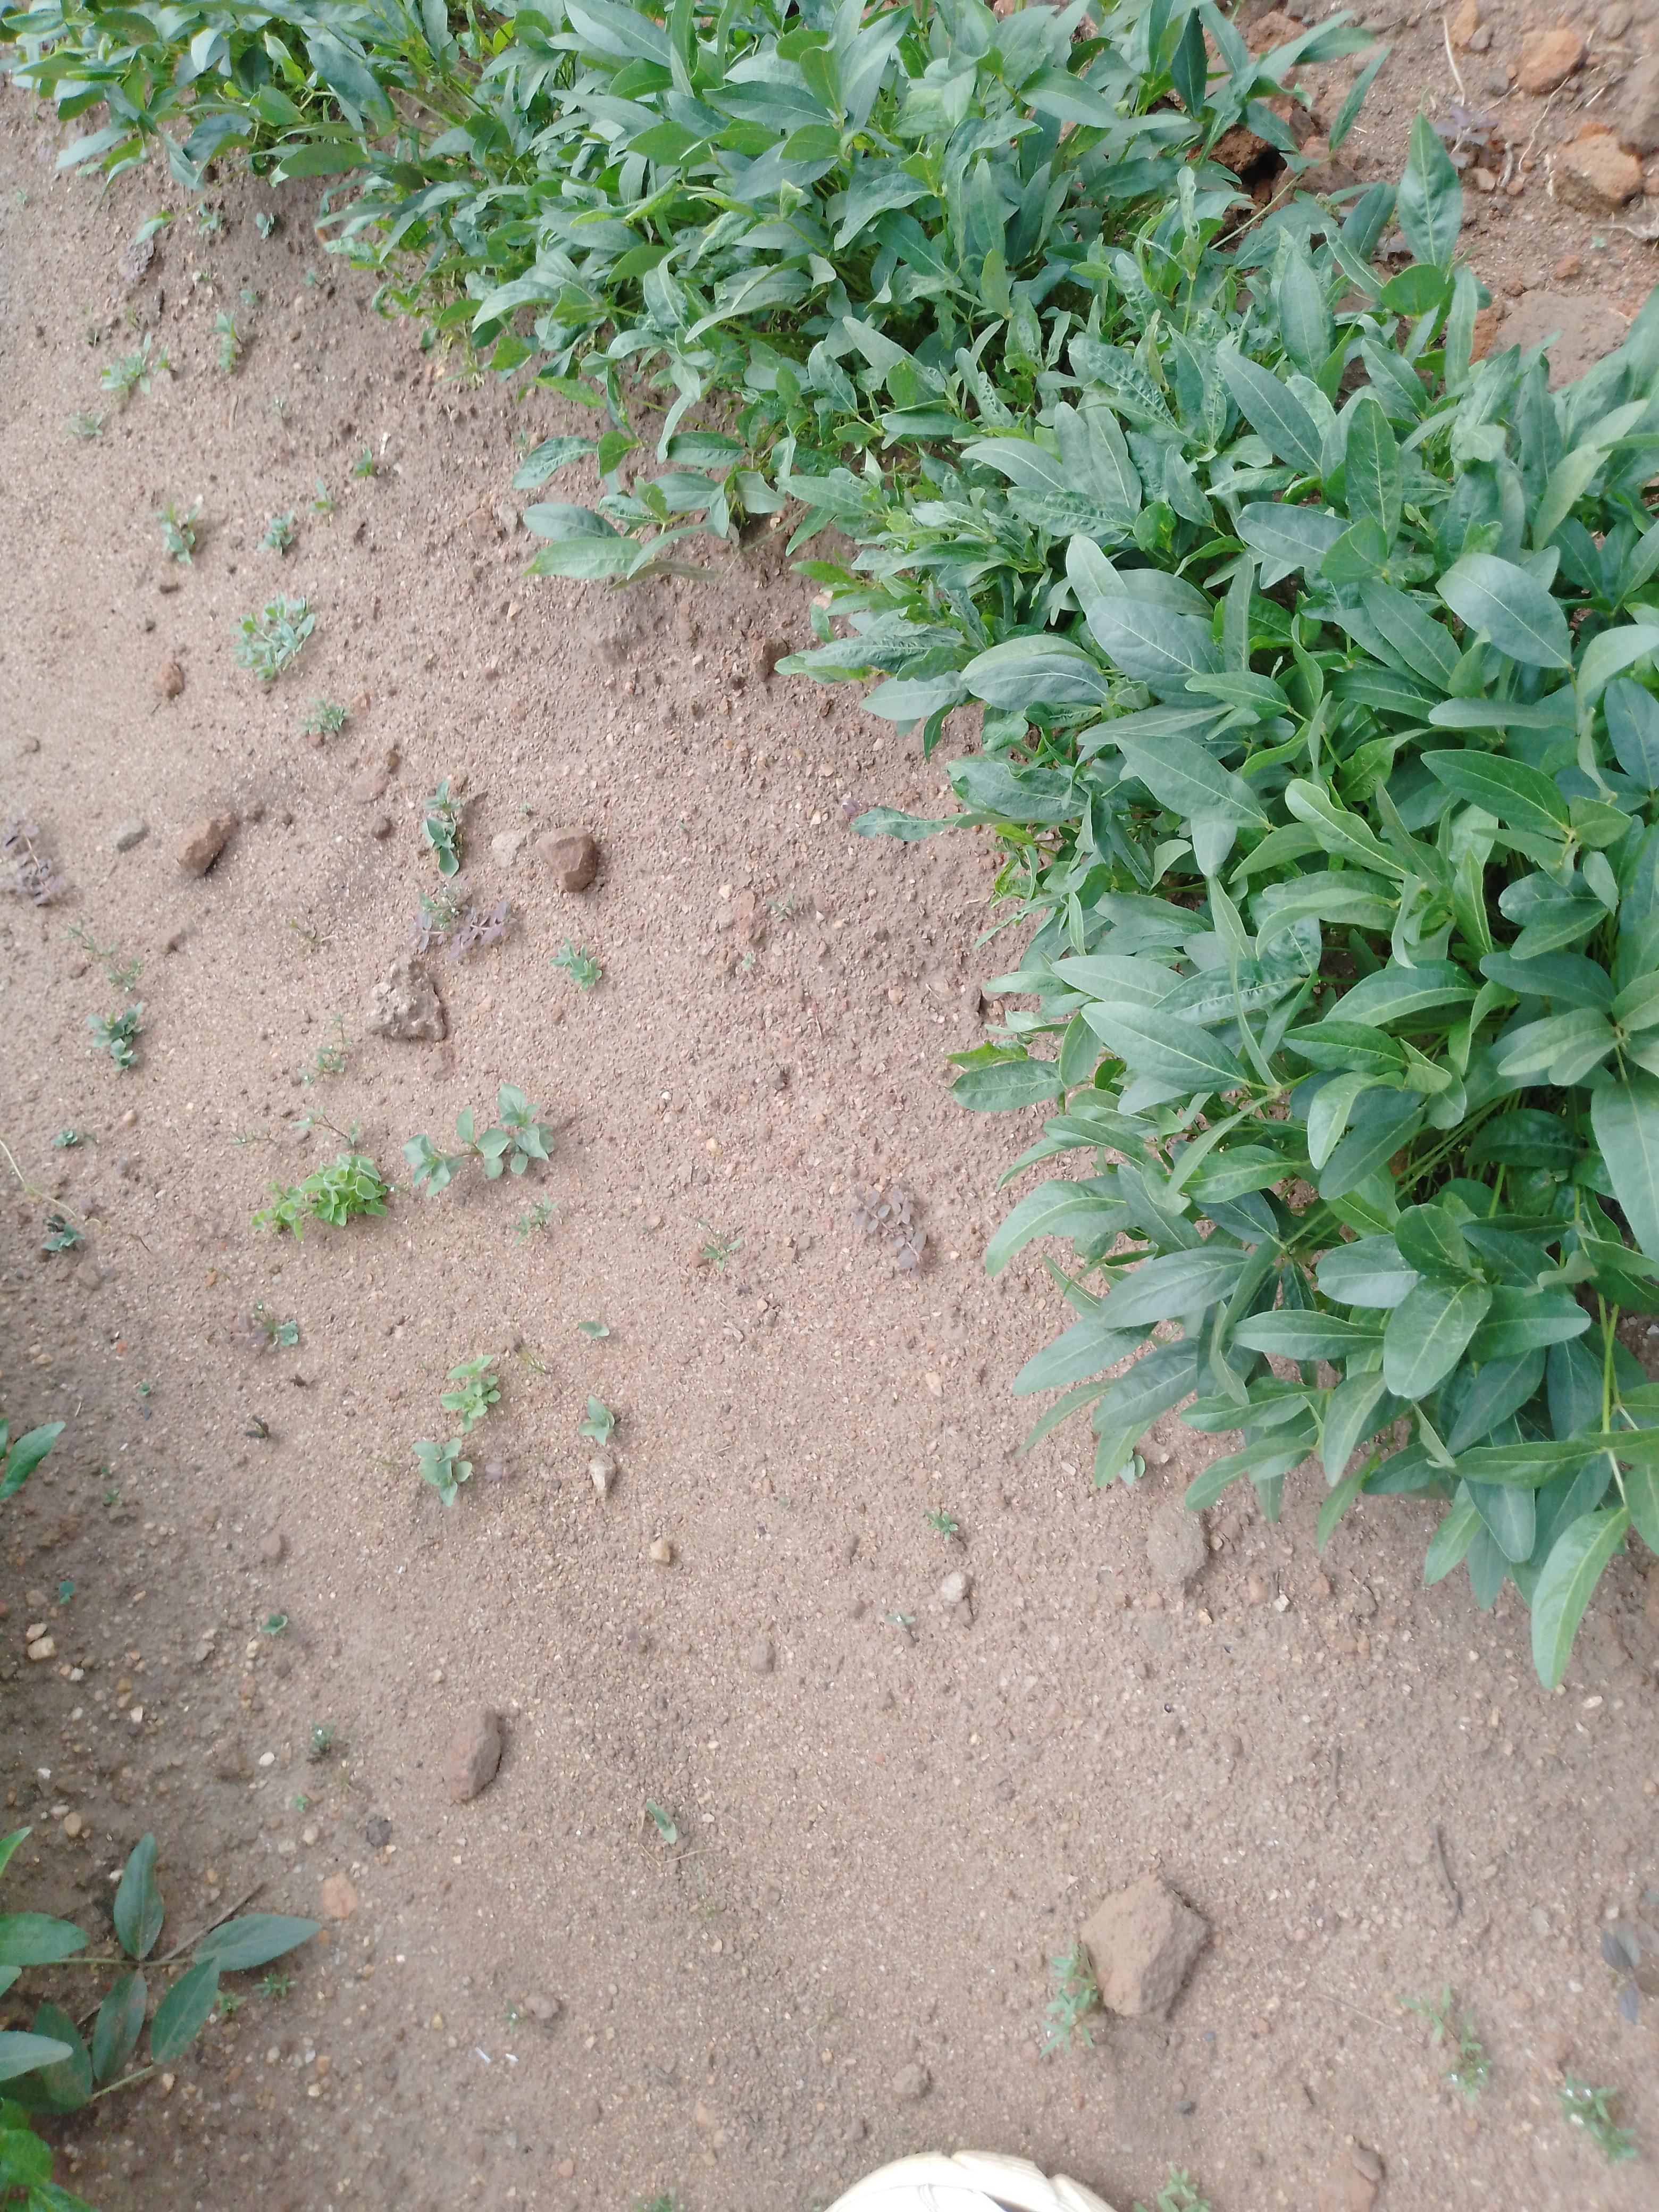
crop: common bean
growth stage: pegging
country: Malawi
